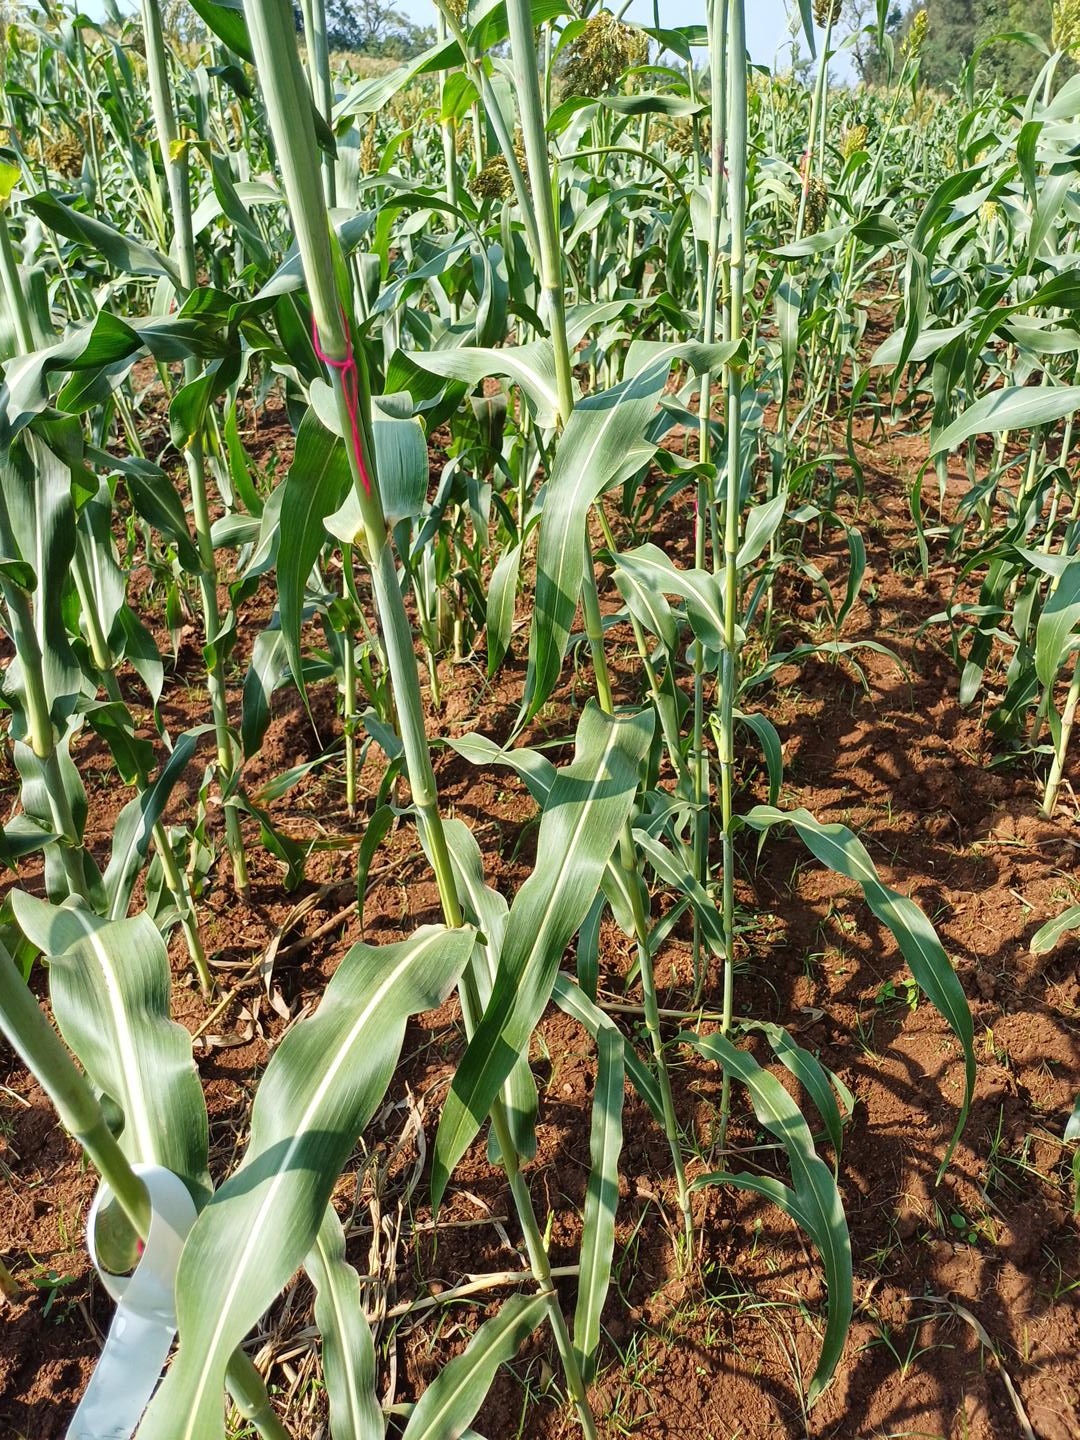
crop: sorghum
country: Kenya
